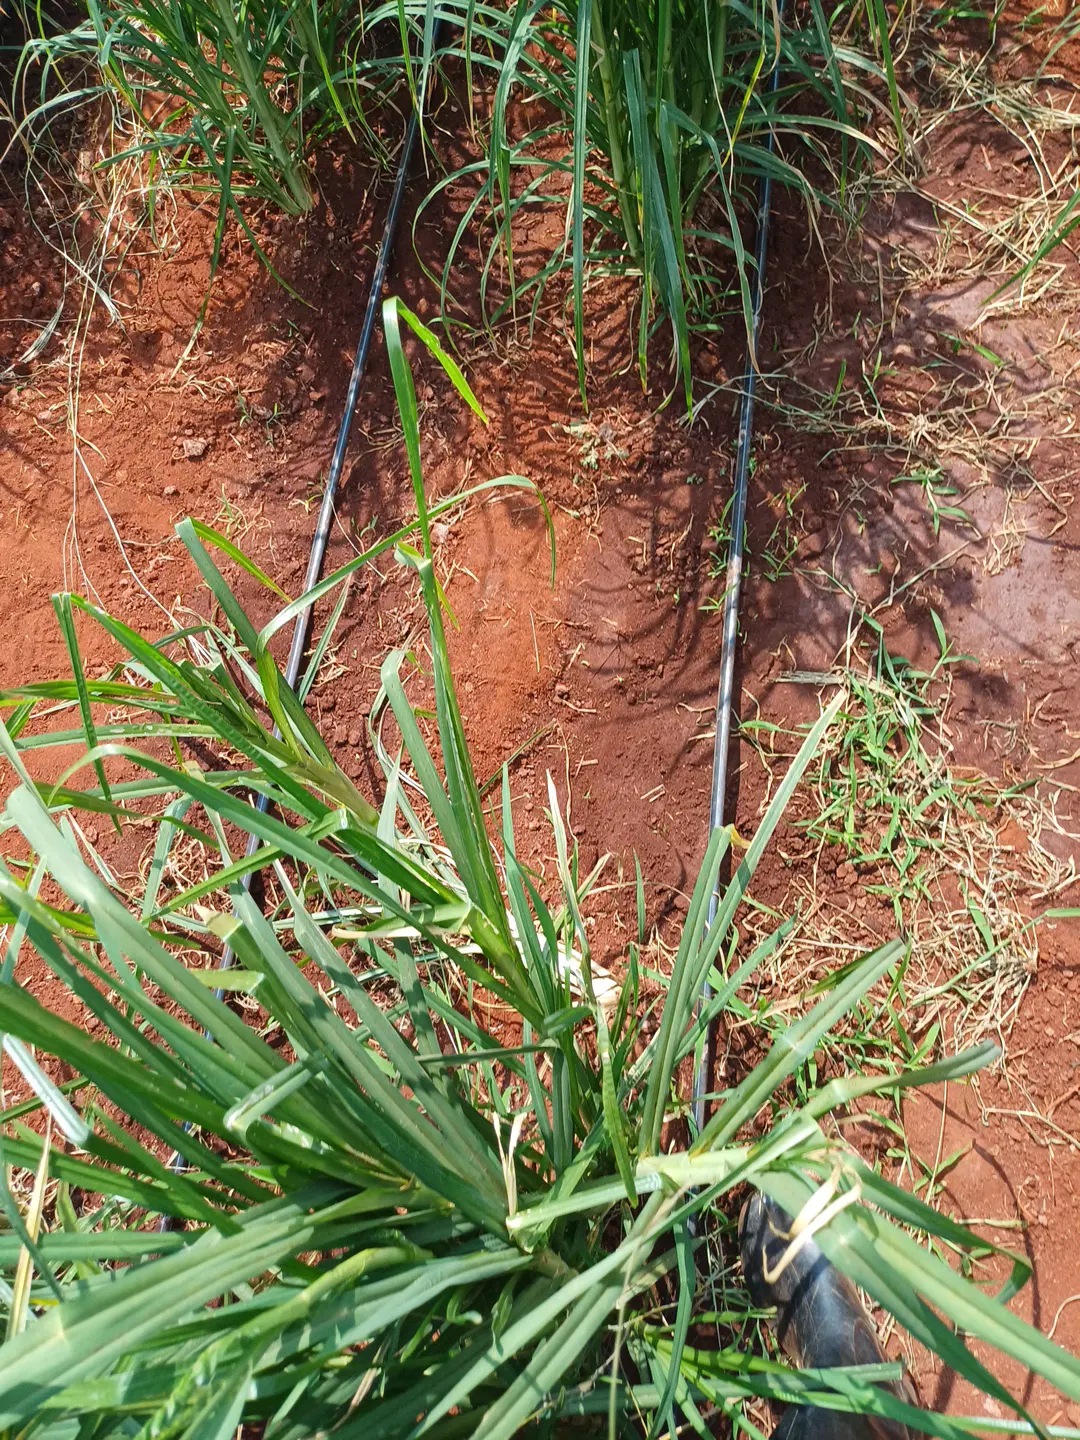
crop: finger millet
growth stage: flowering
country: Kenya
